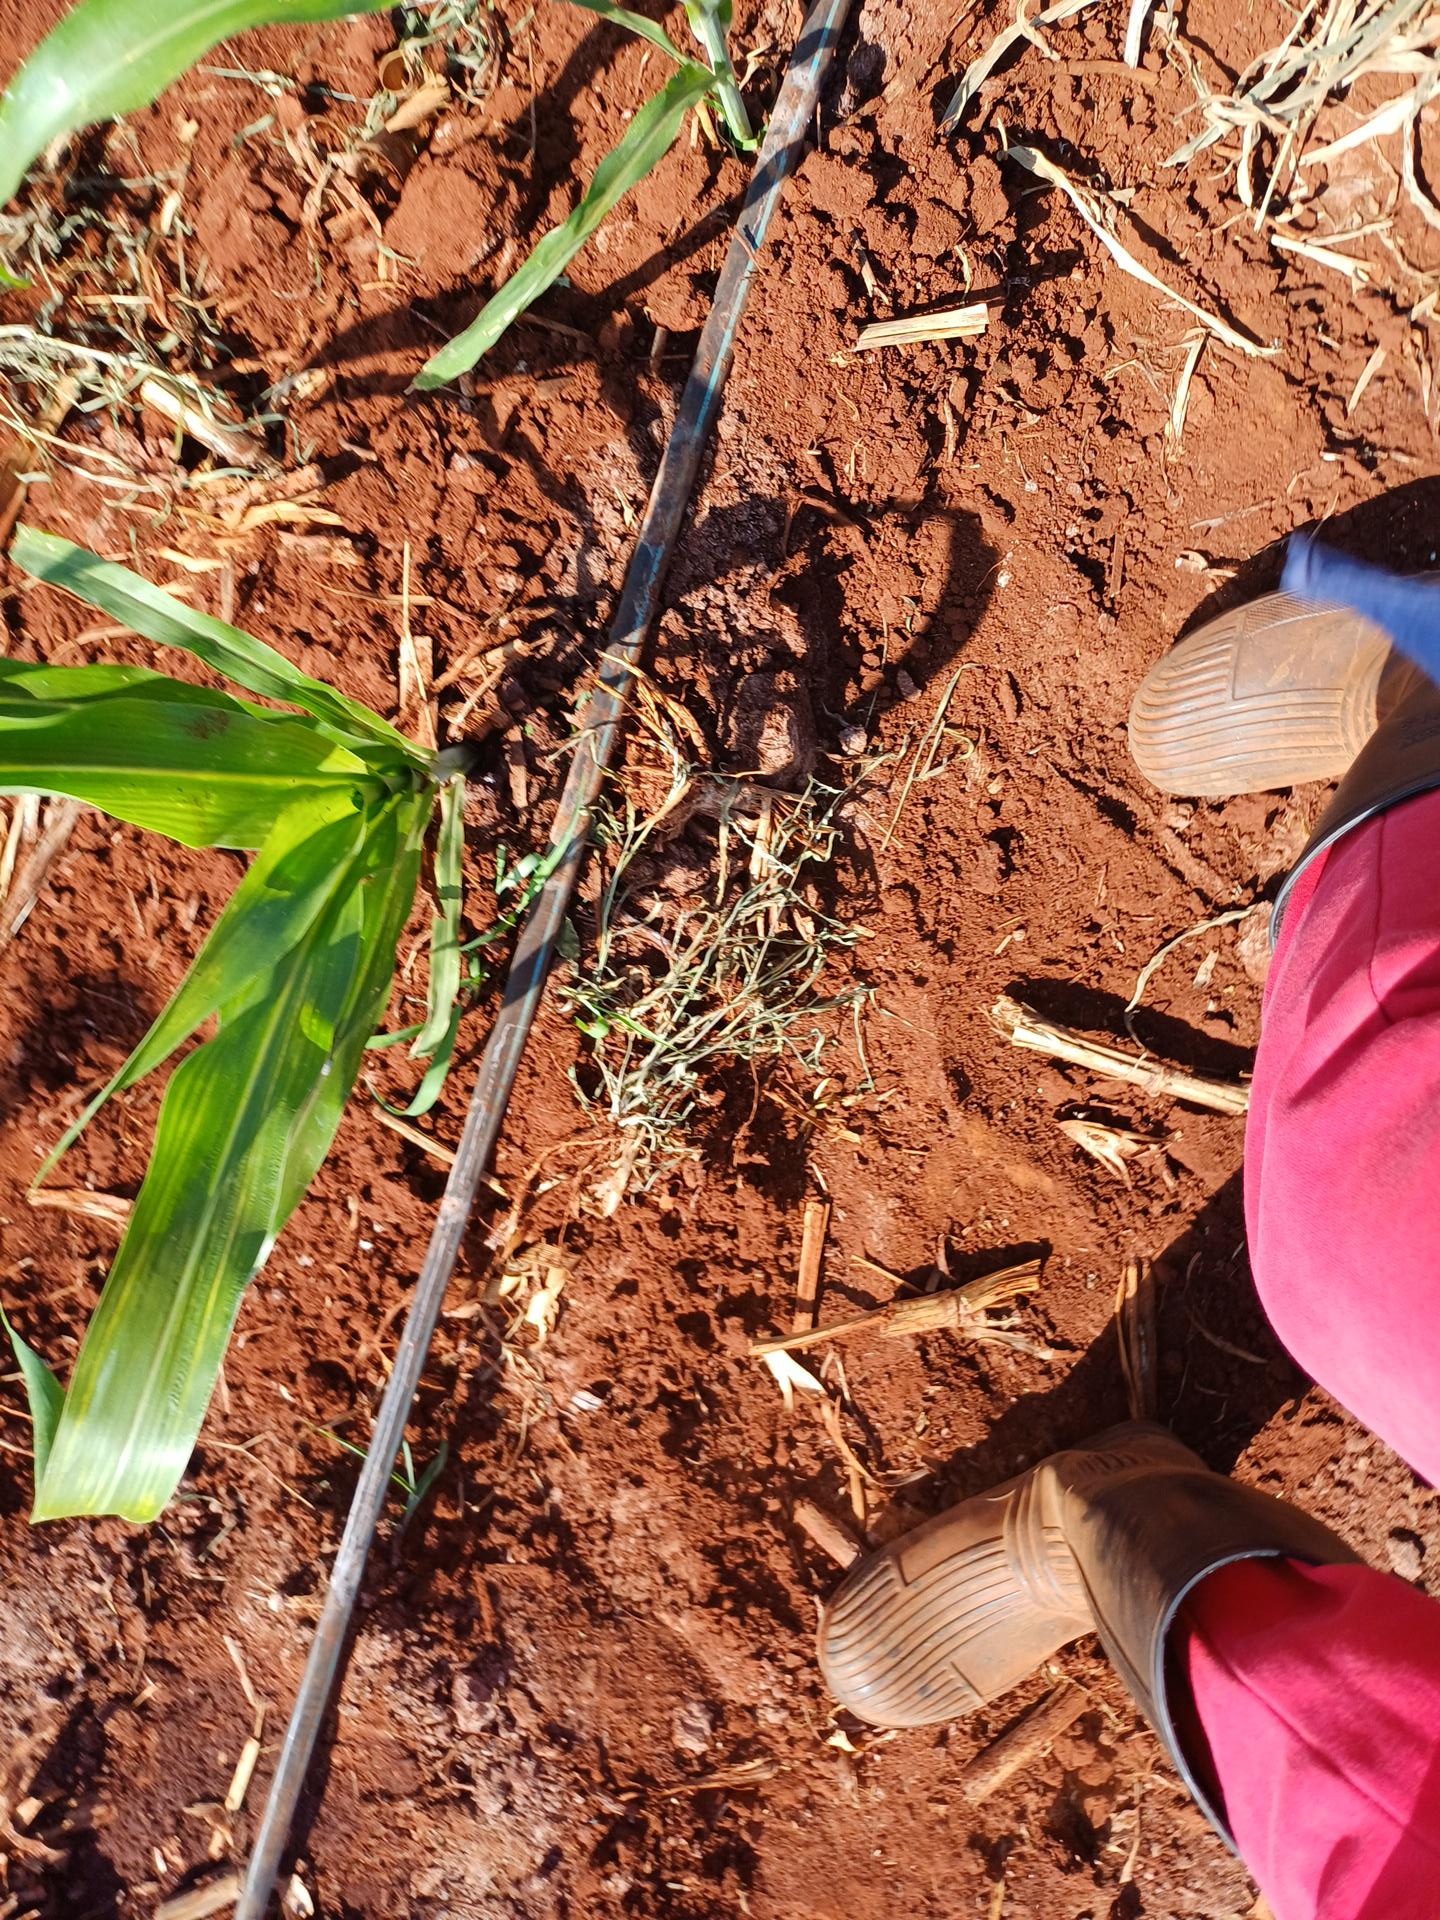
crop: sorghum
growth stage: vegetative
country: Kenya
